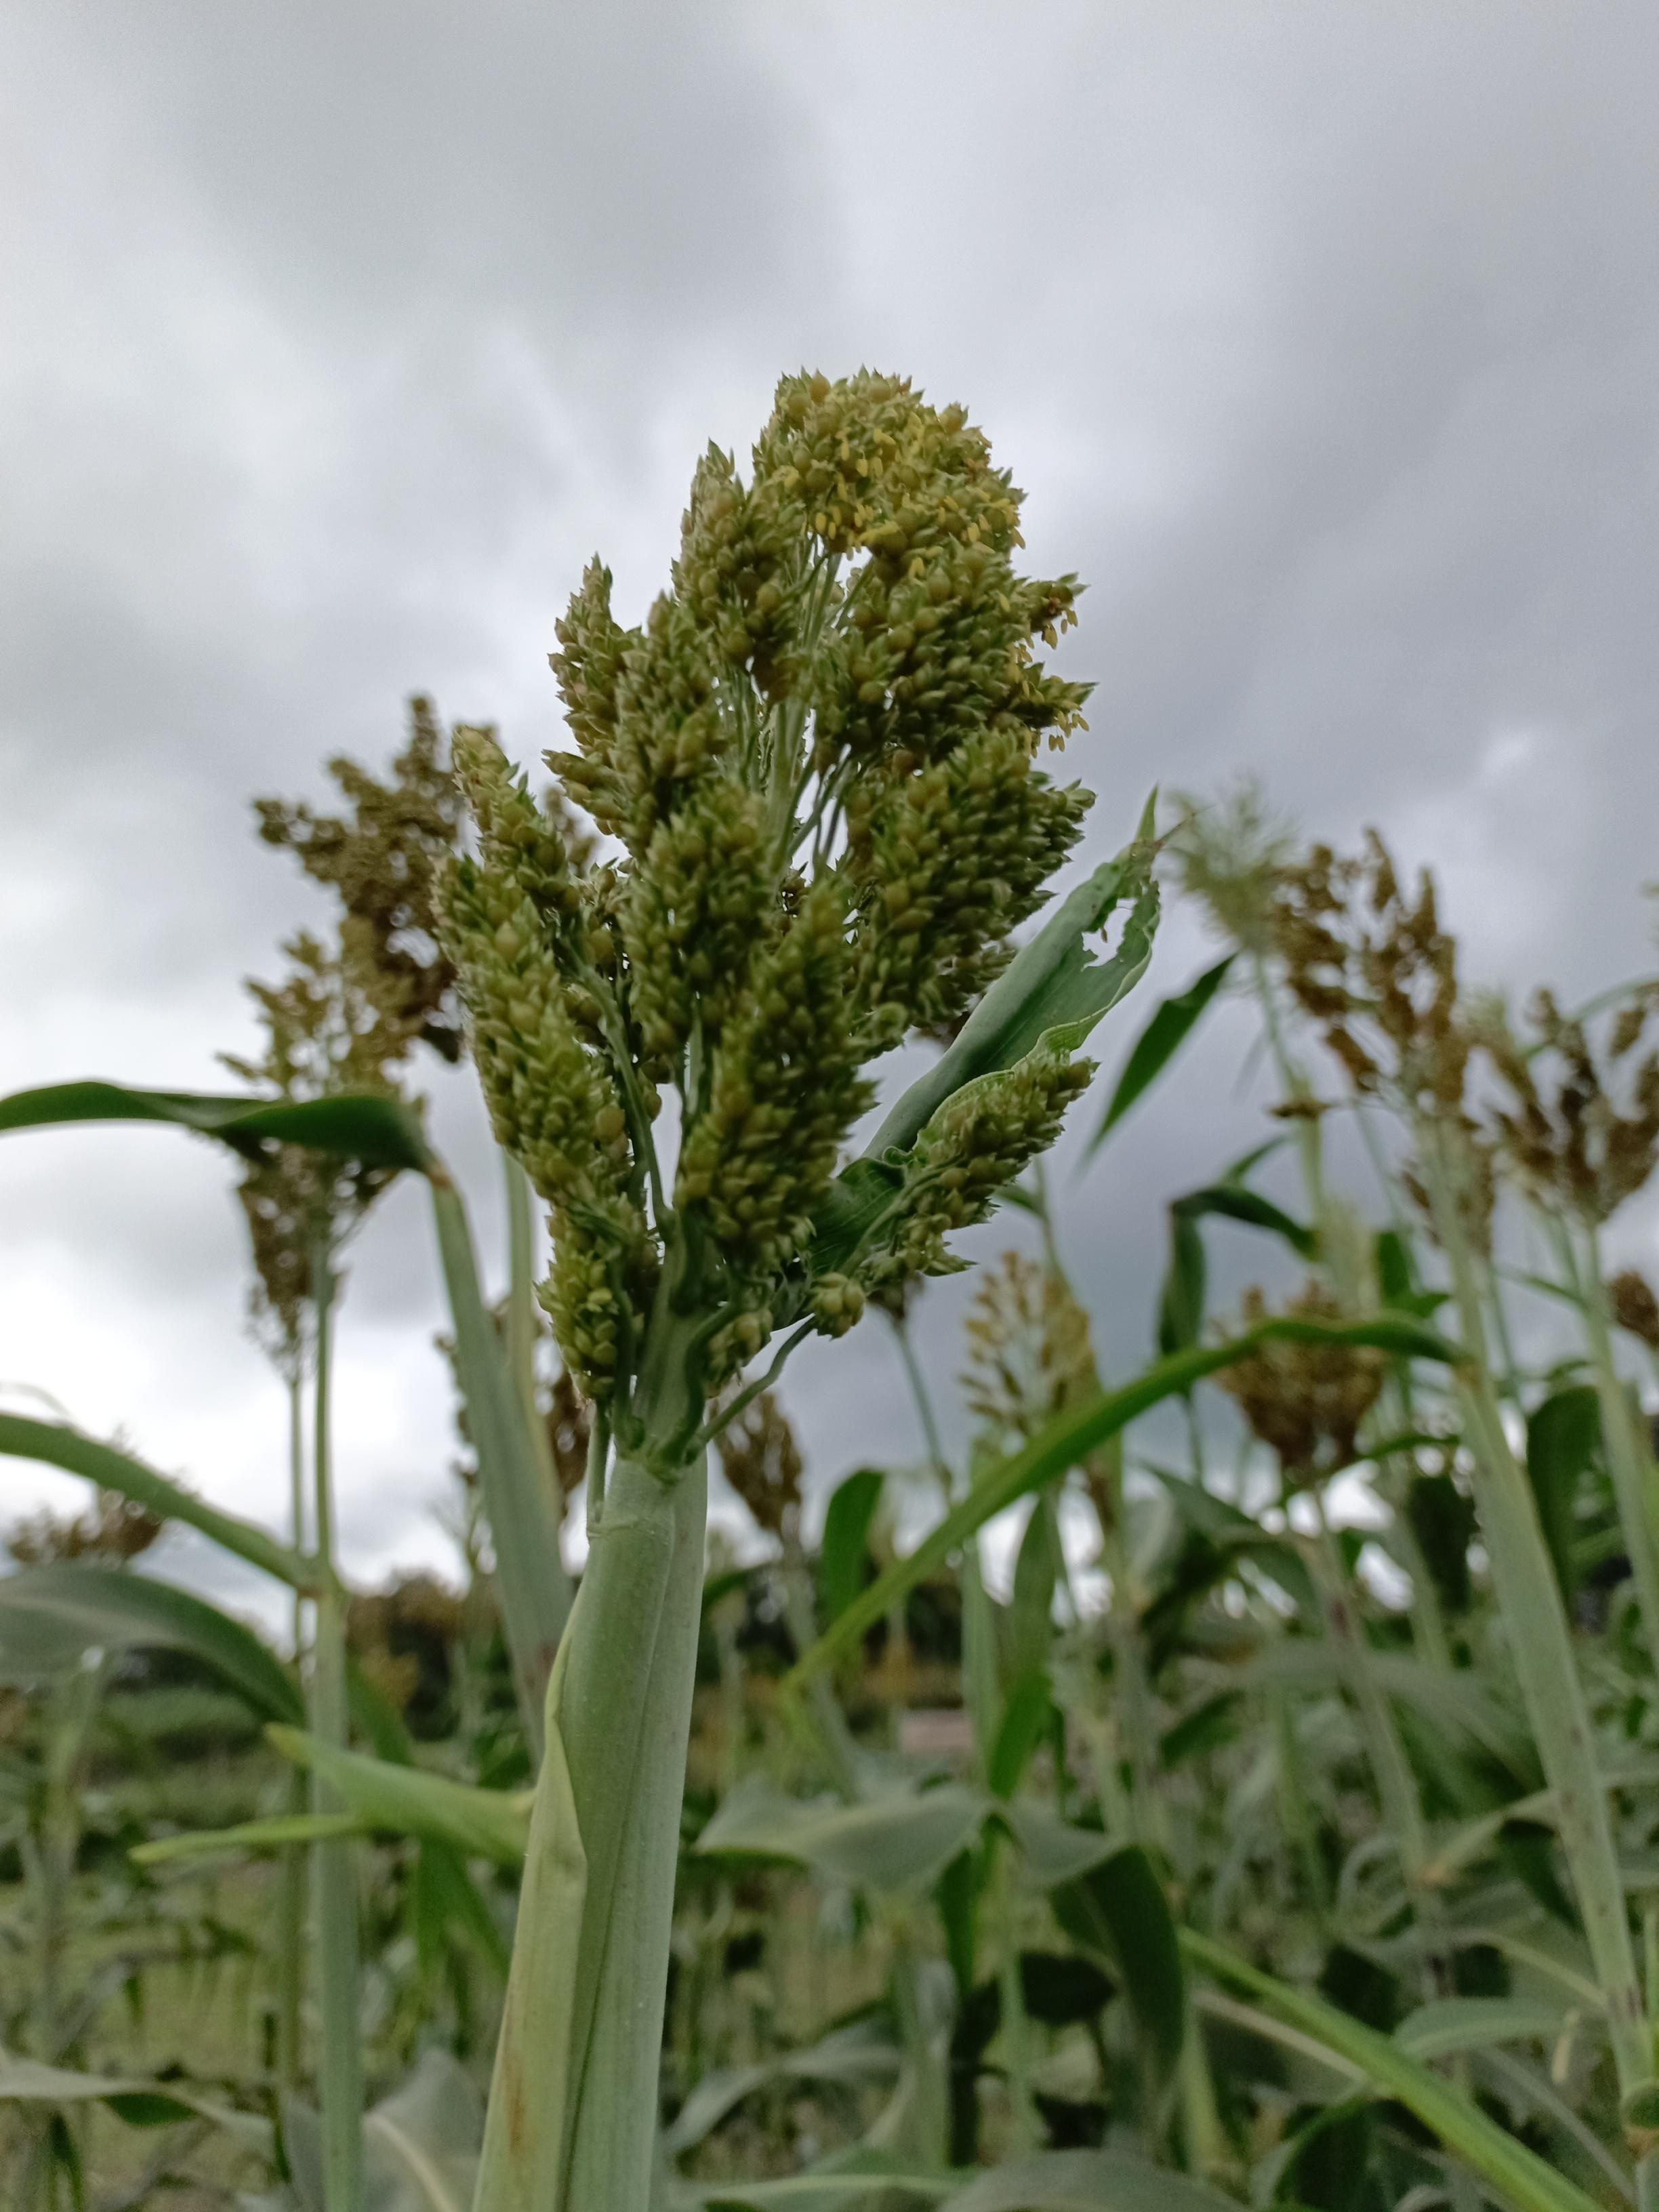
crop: sorghum
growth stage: filling grain
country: Tanzania
